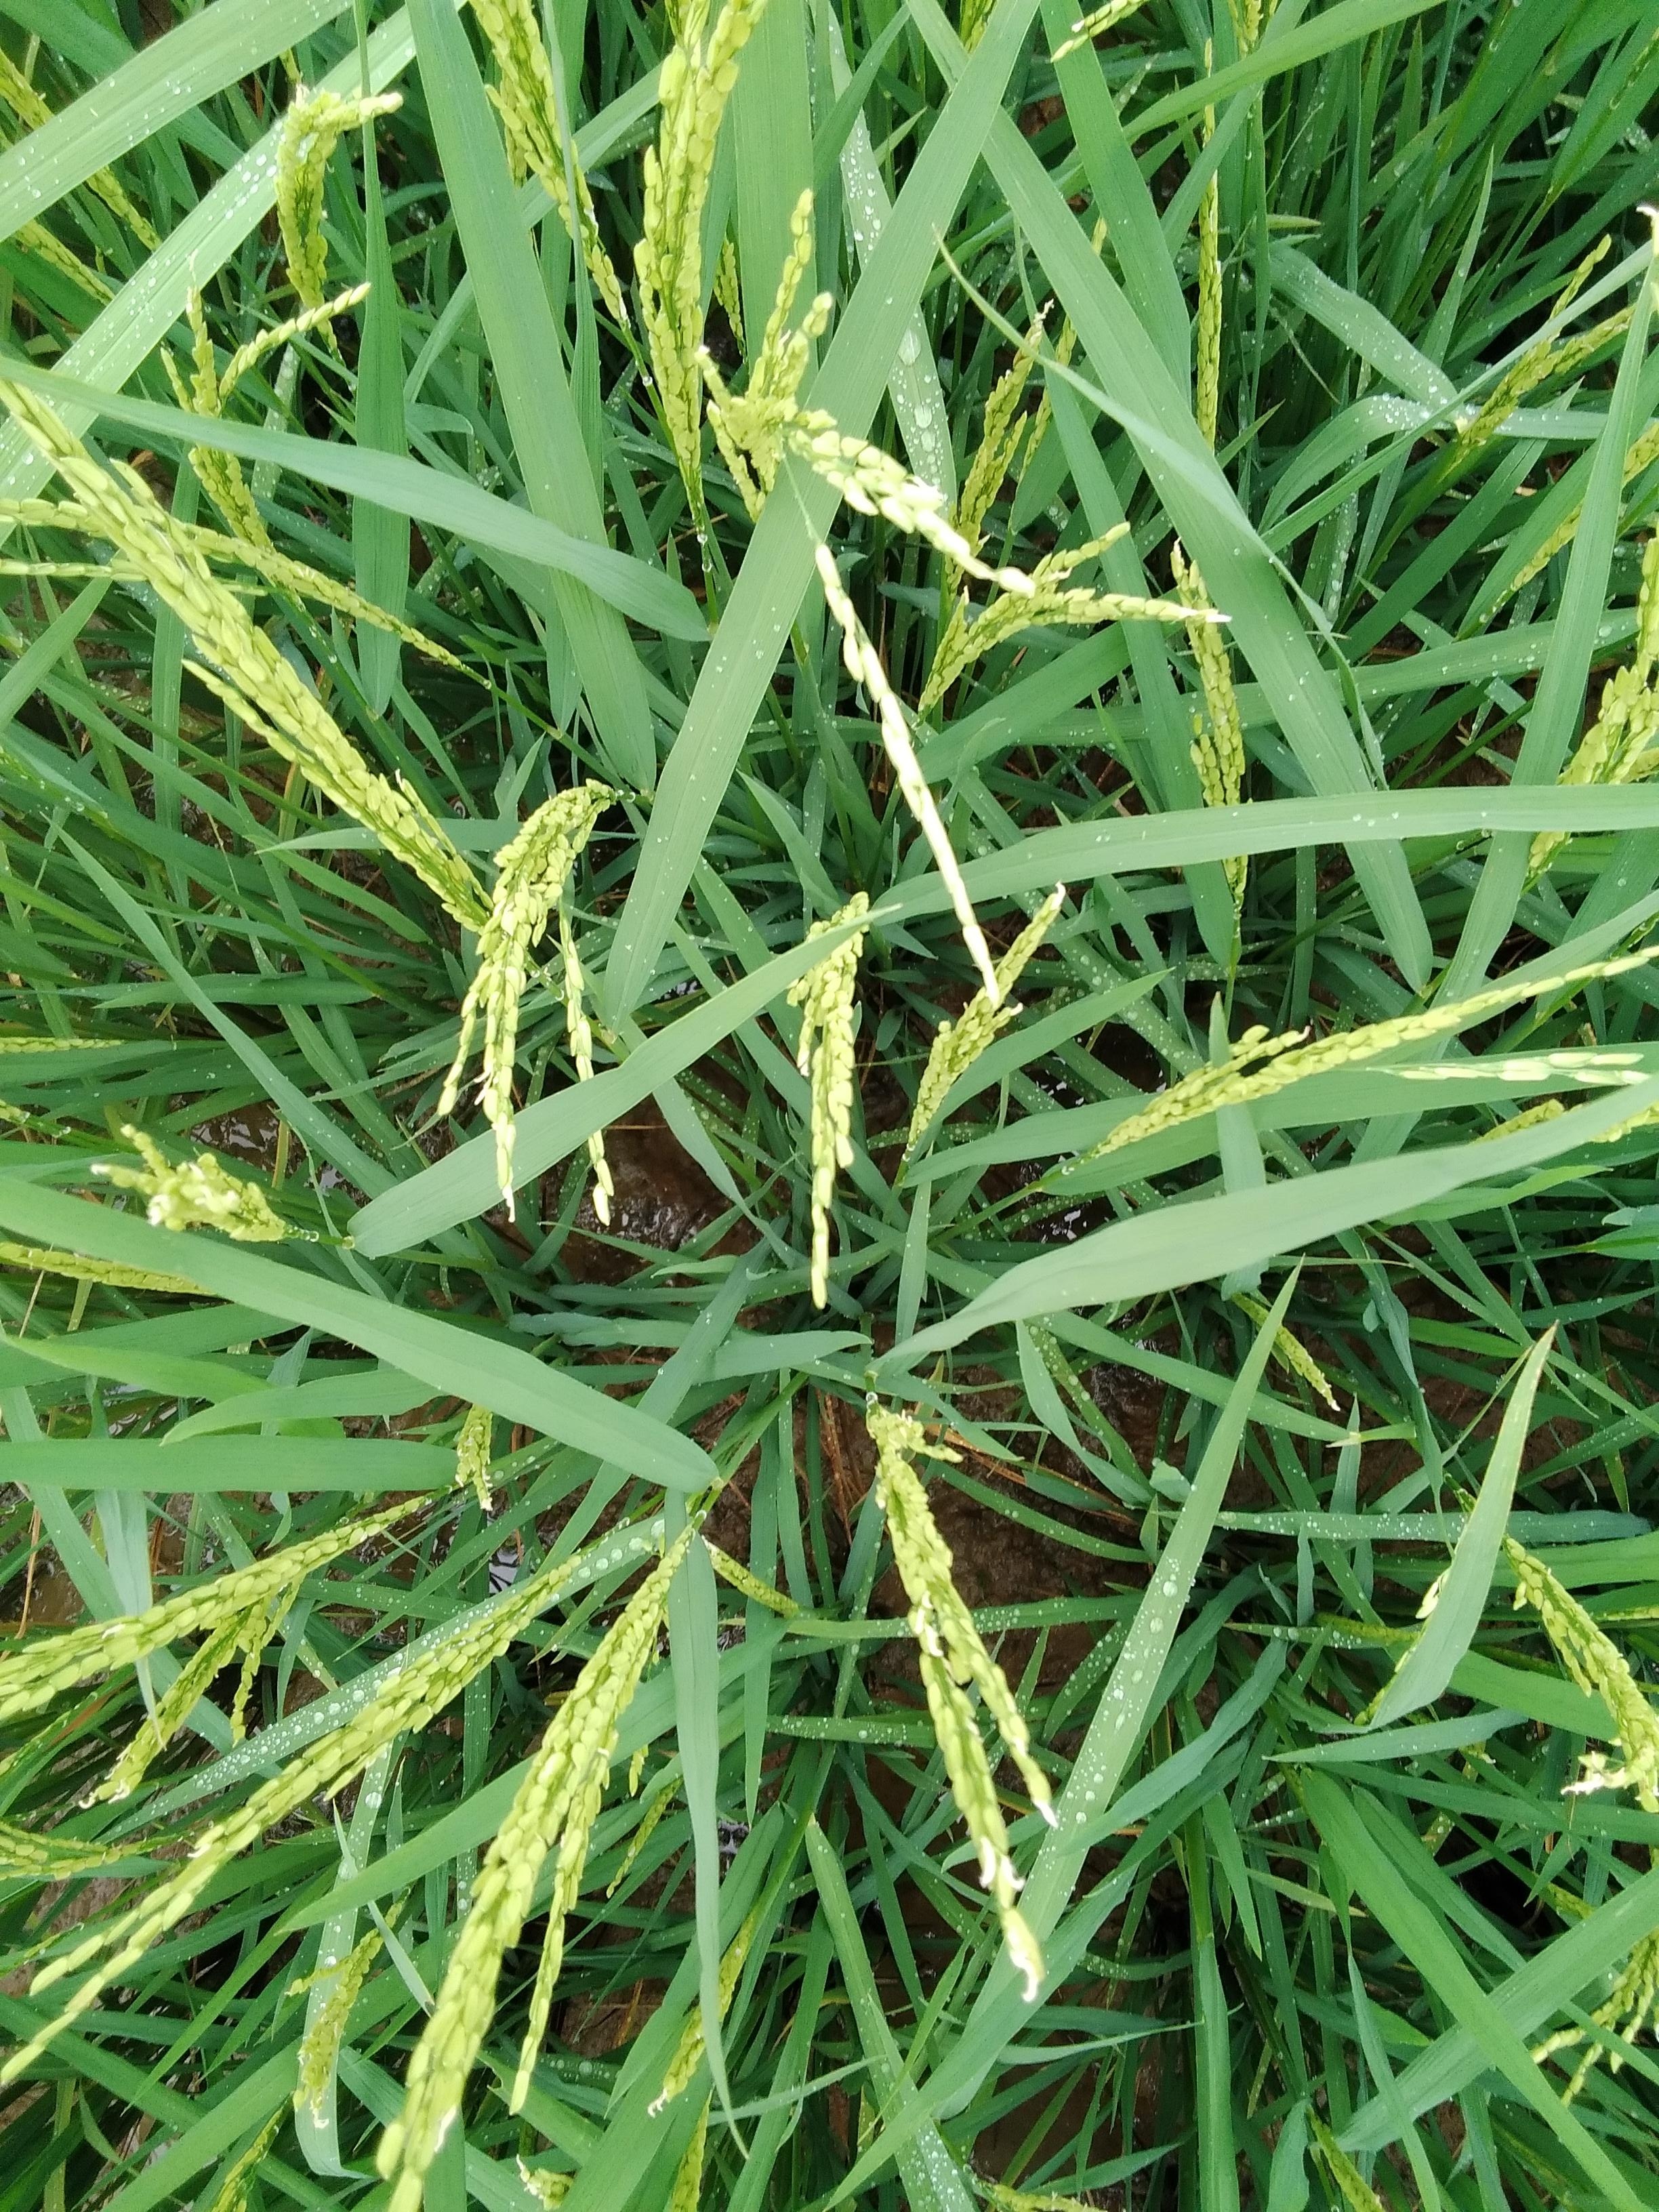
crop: rice
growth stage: flowering
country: Nigeria
